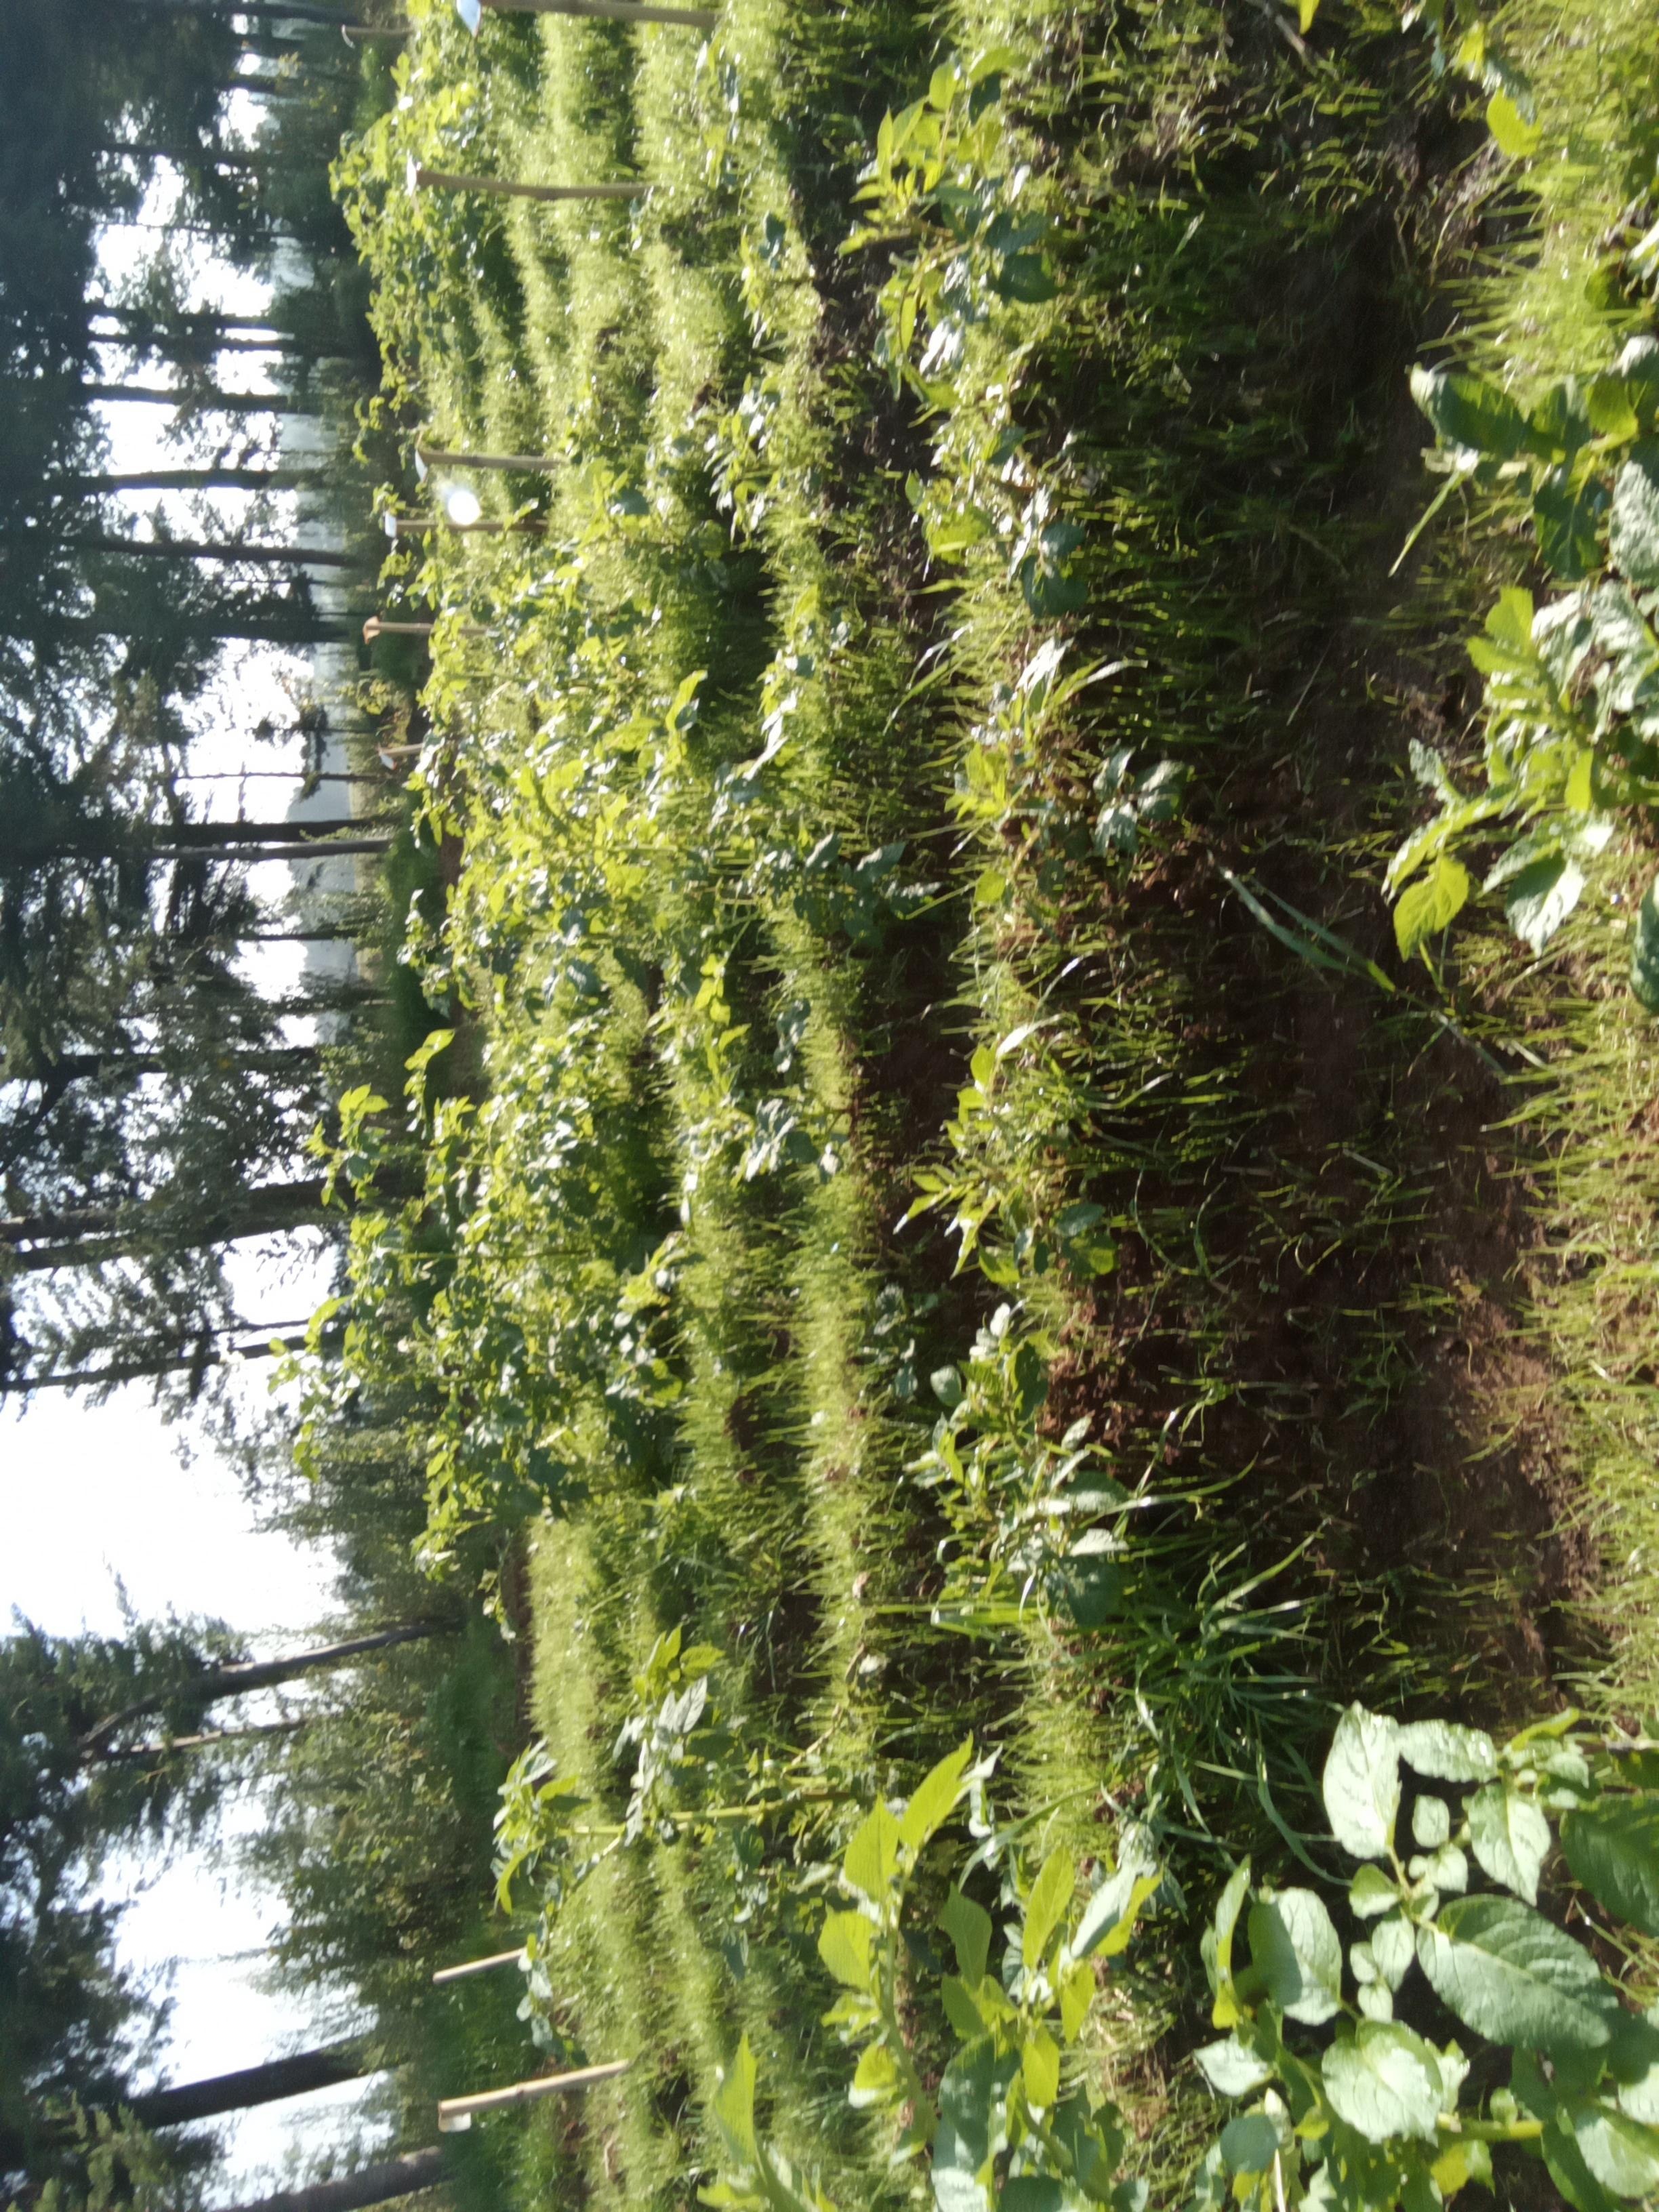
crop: potato
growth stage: flowering
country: Kenya
